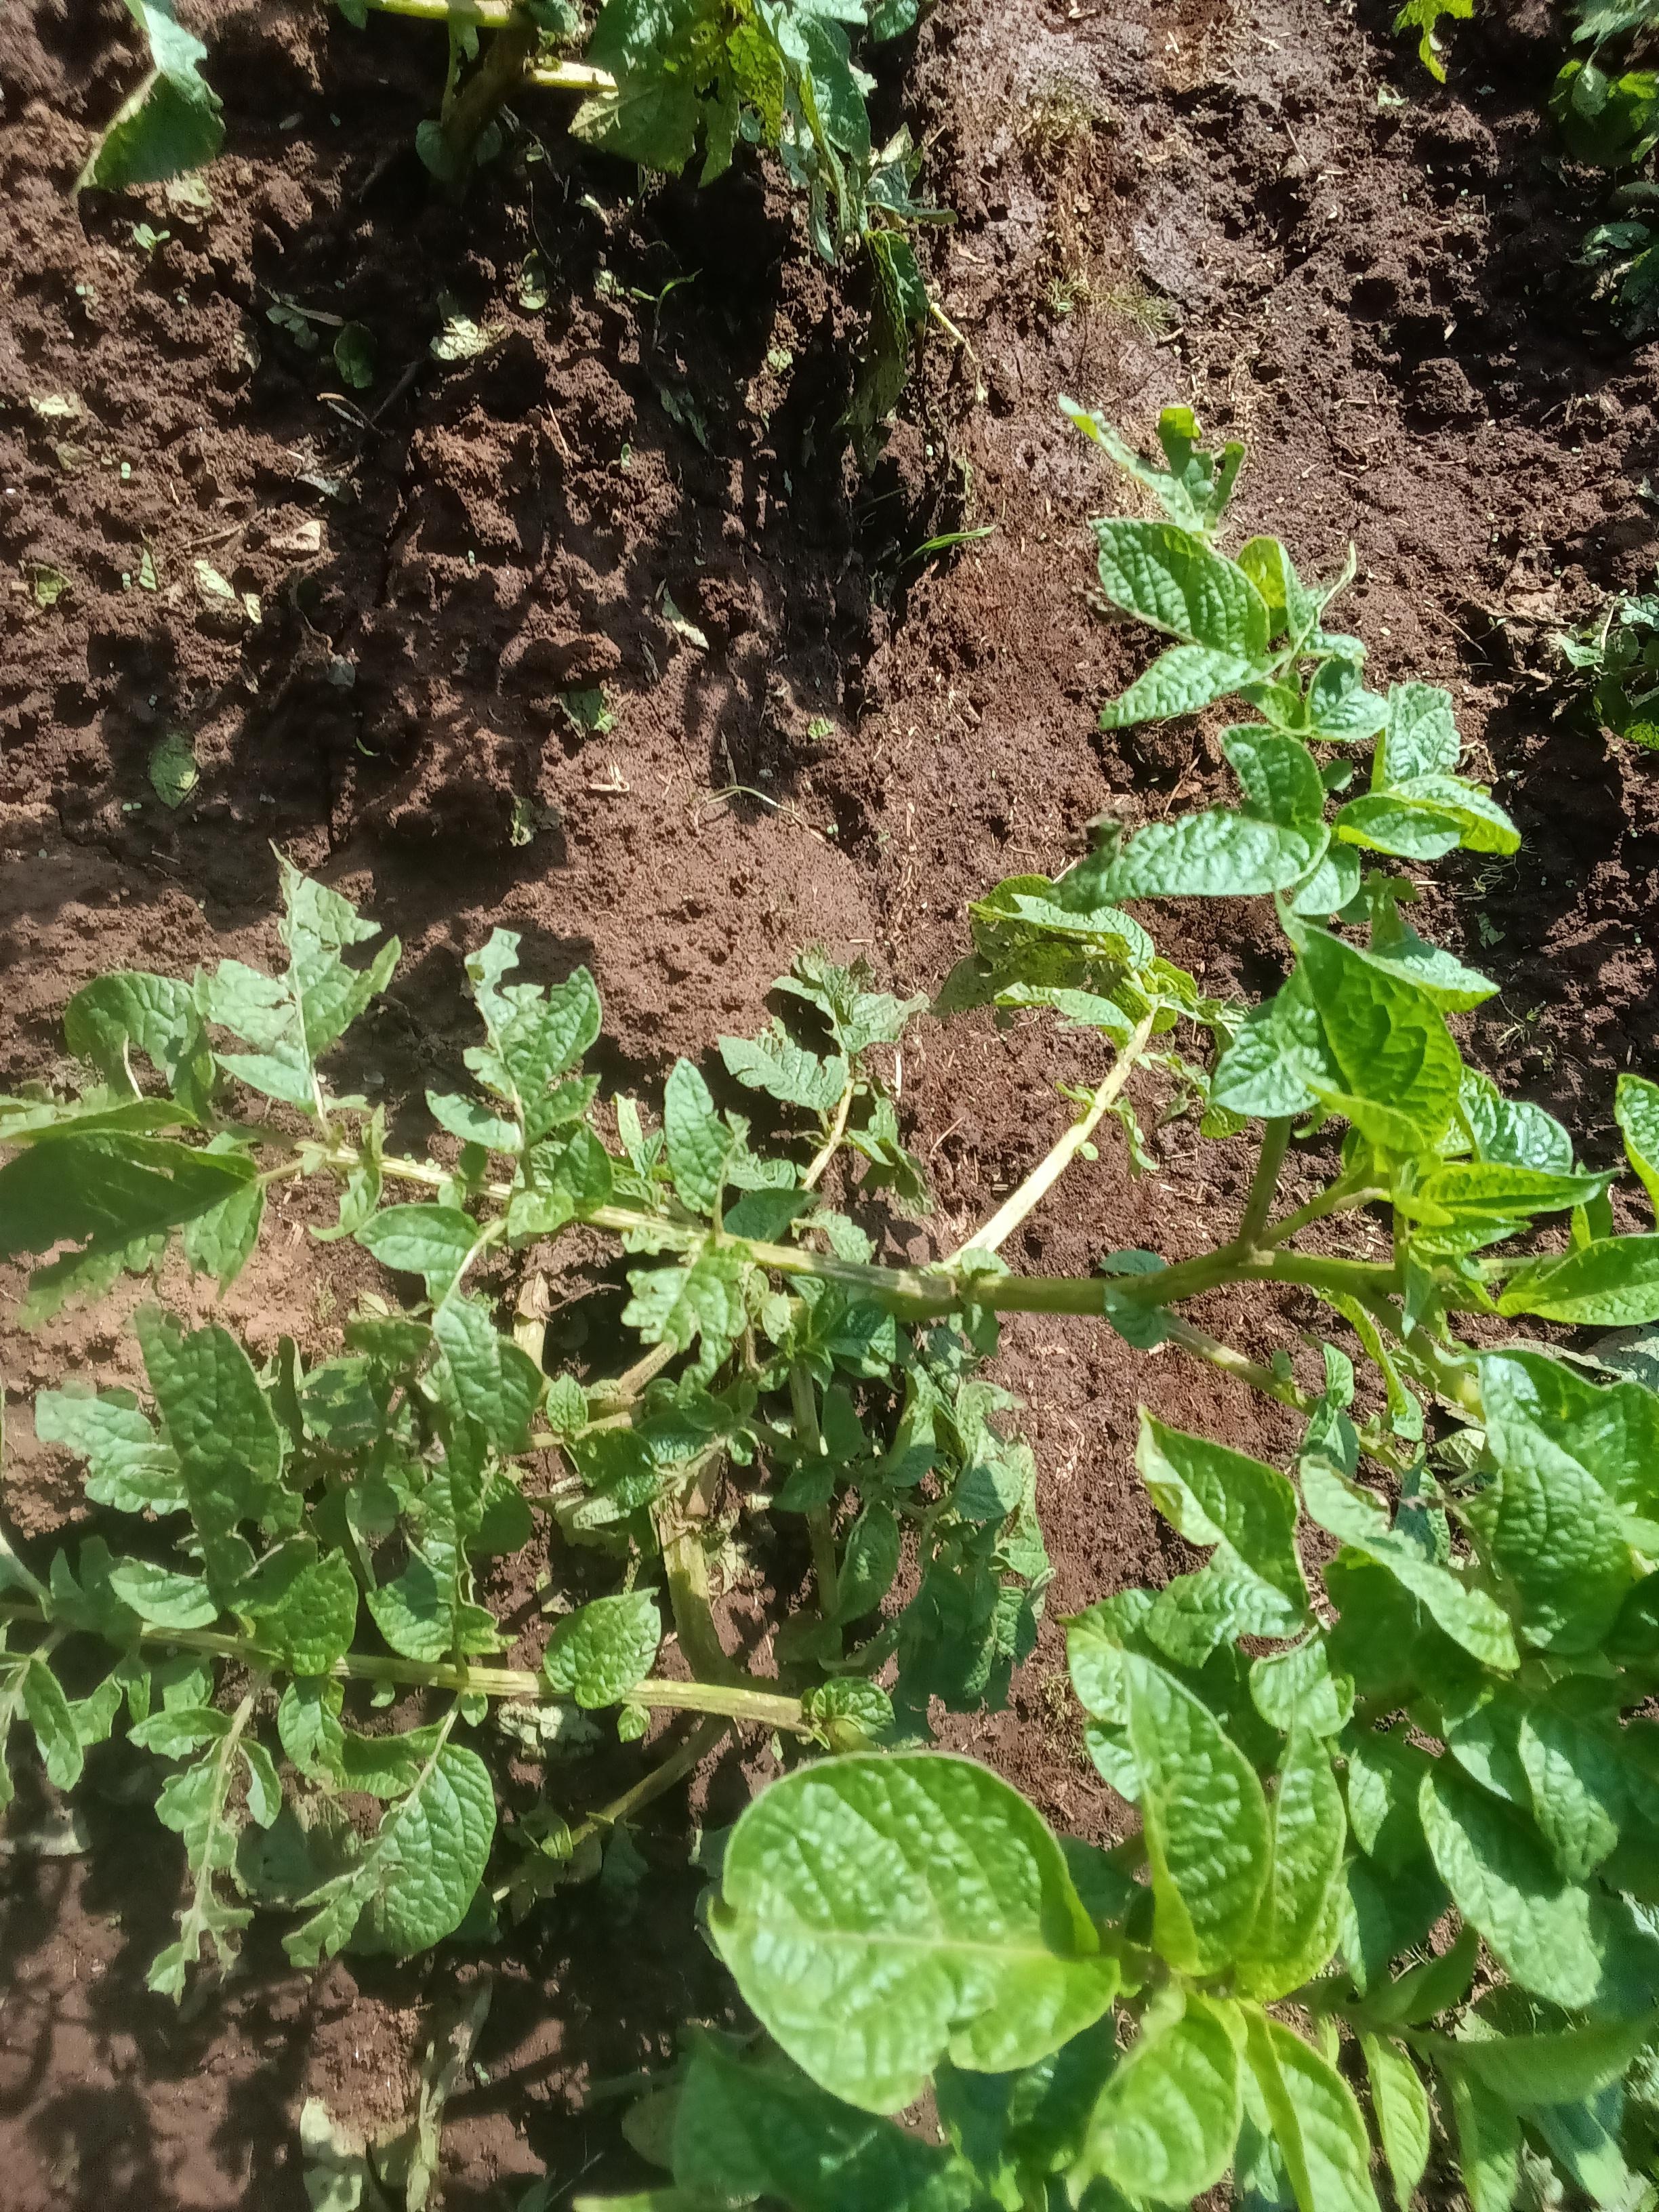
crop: potato
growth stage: vegetative
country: Kenya
